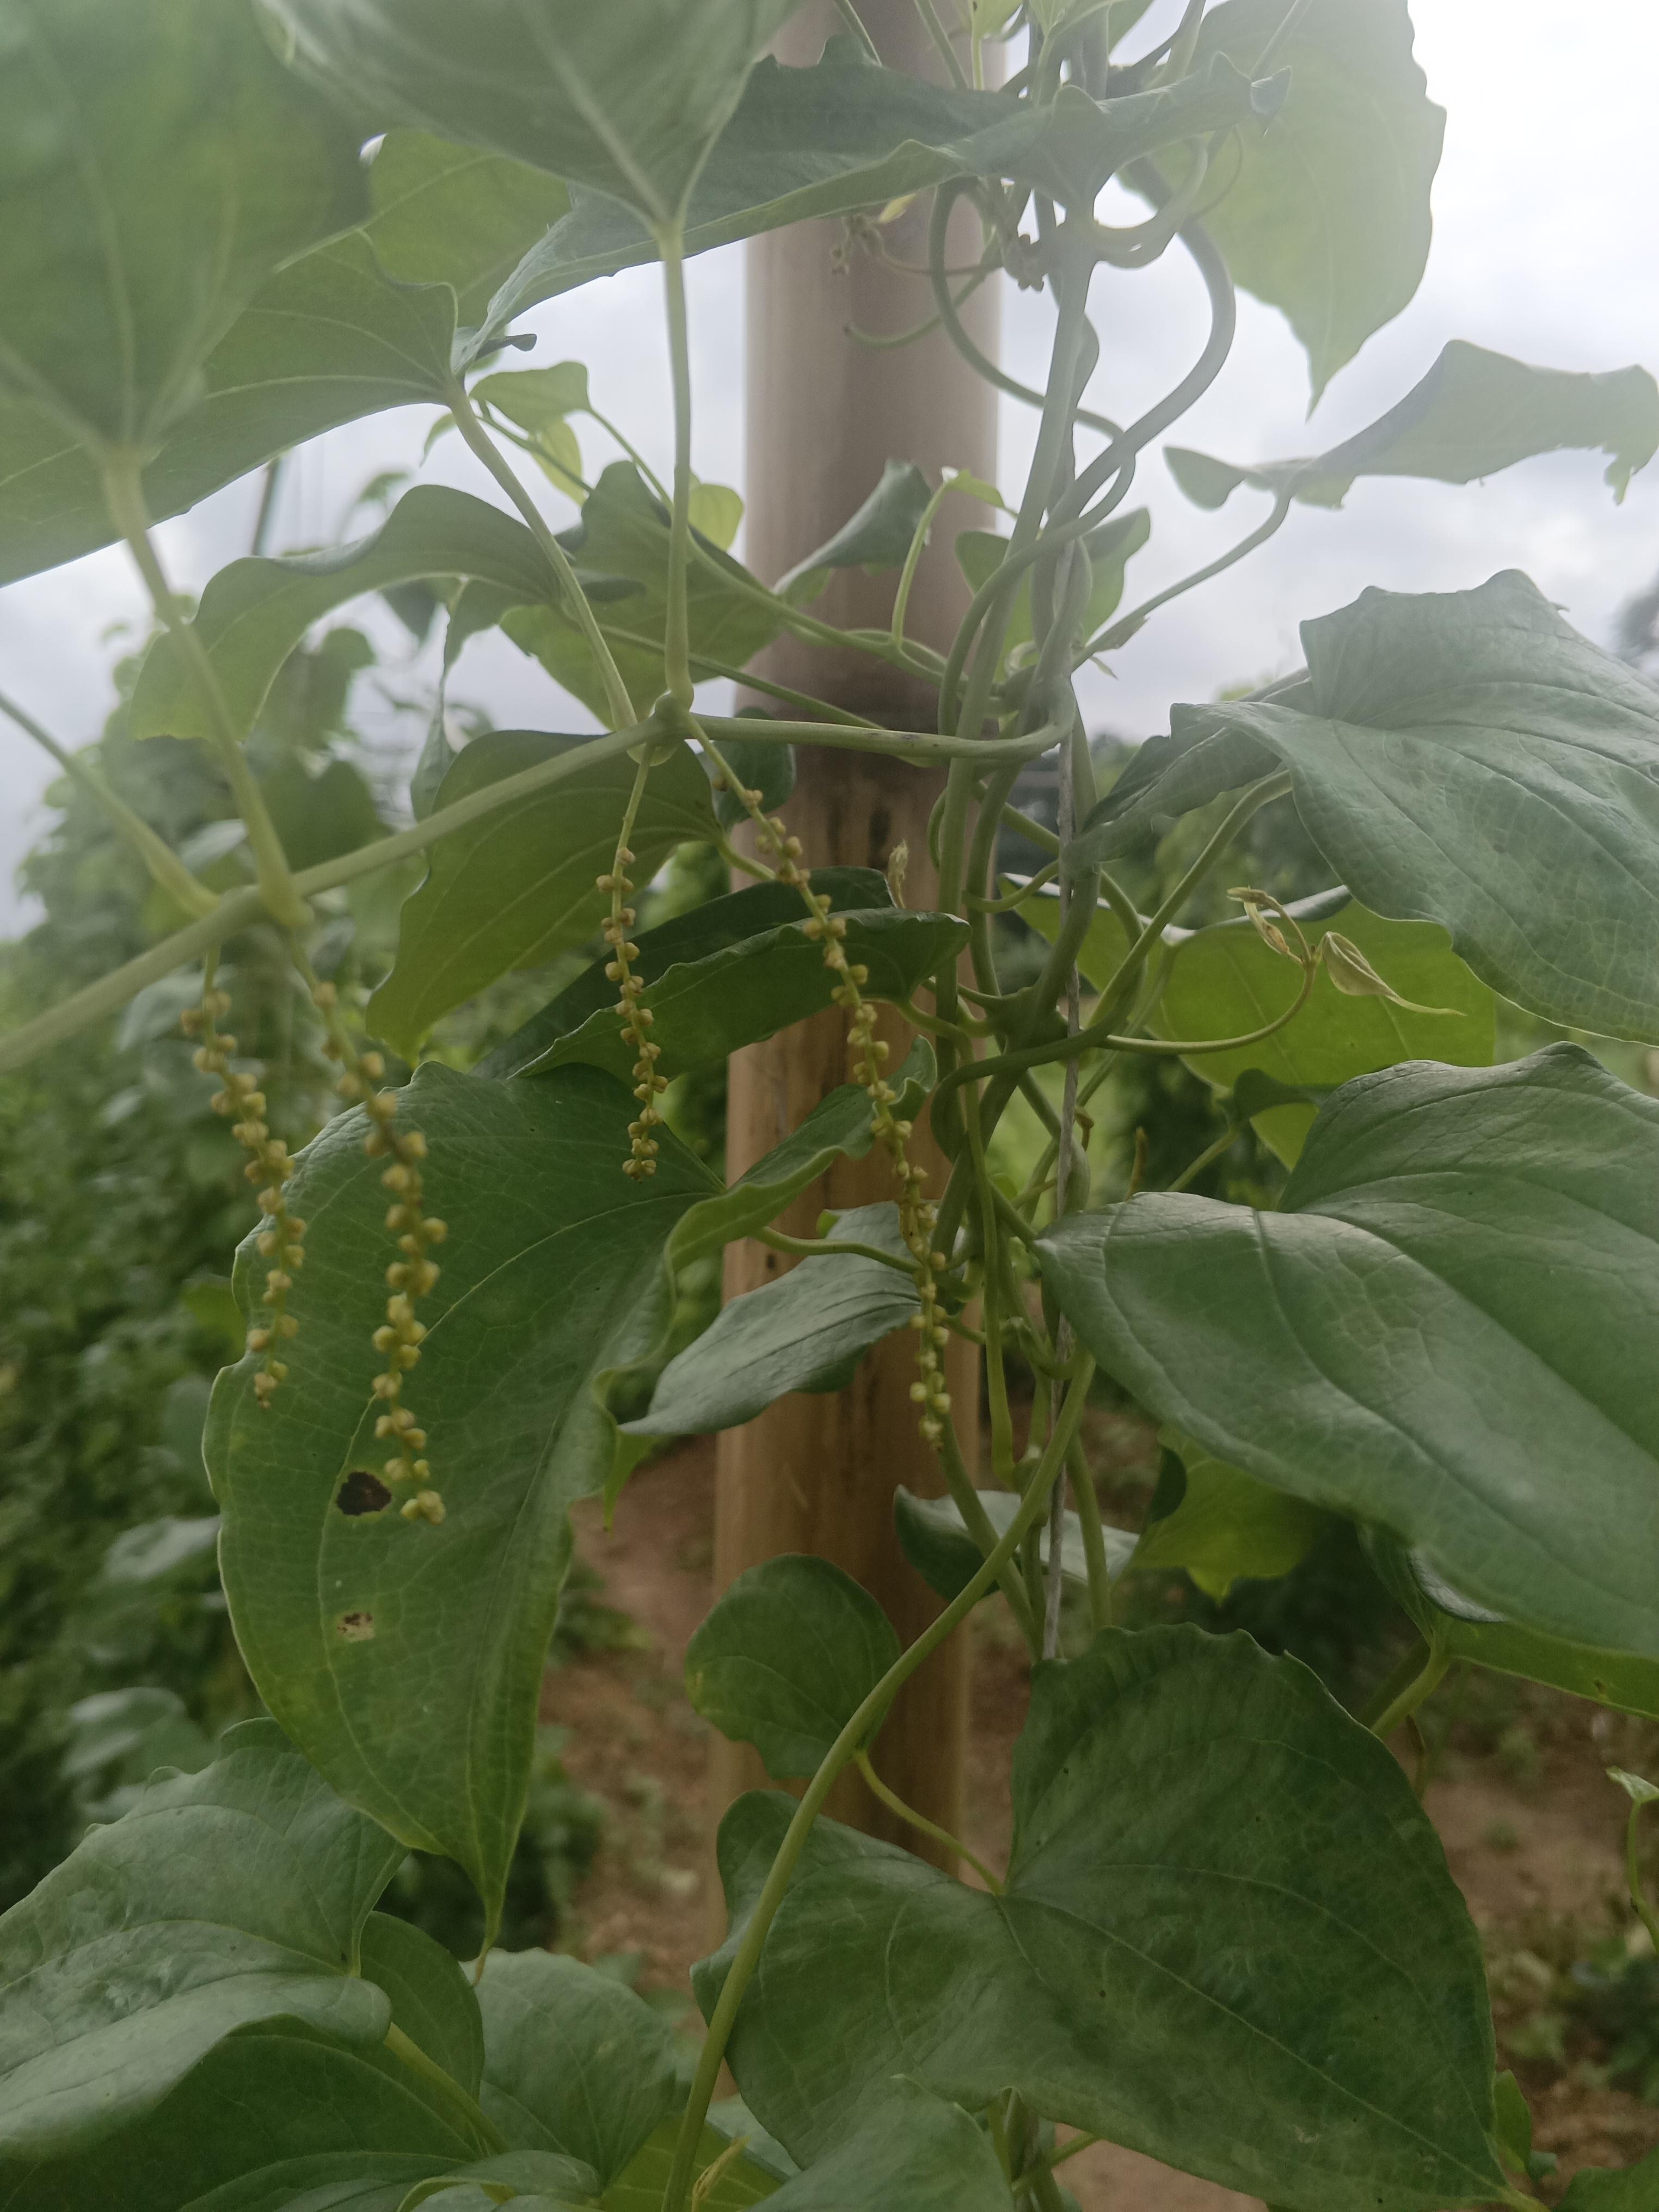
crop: yam
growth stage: flowering
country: Nigeria
